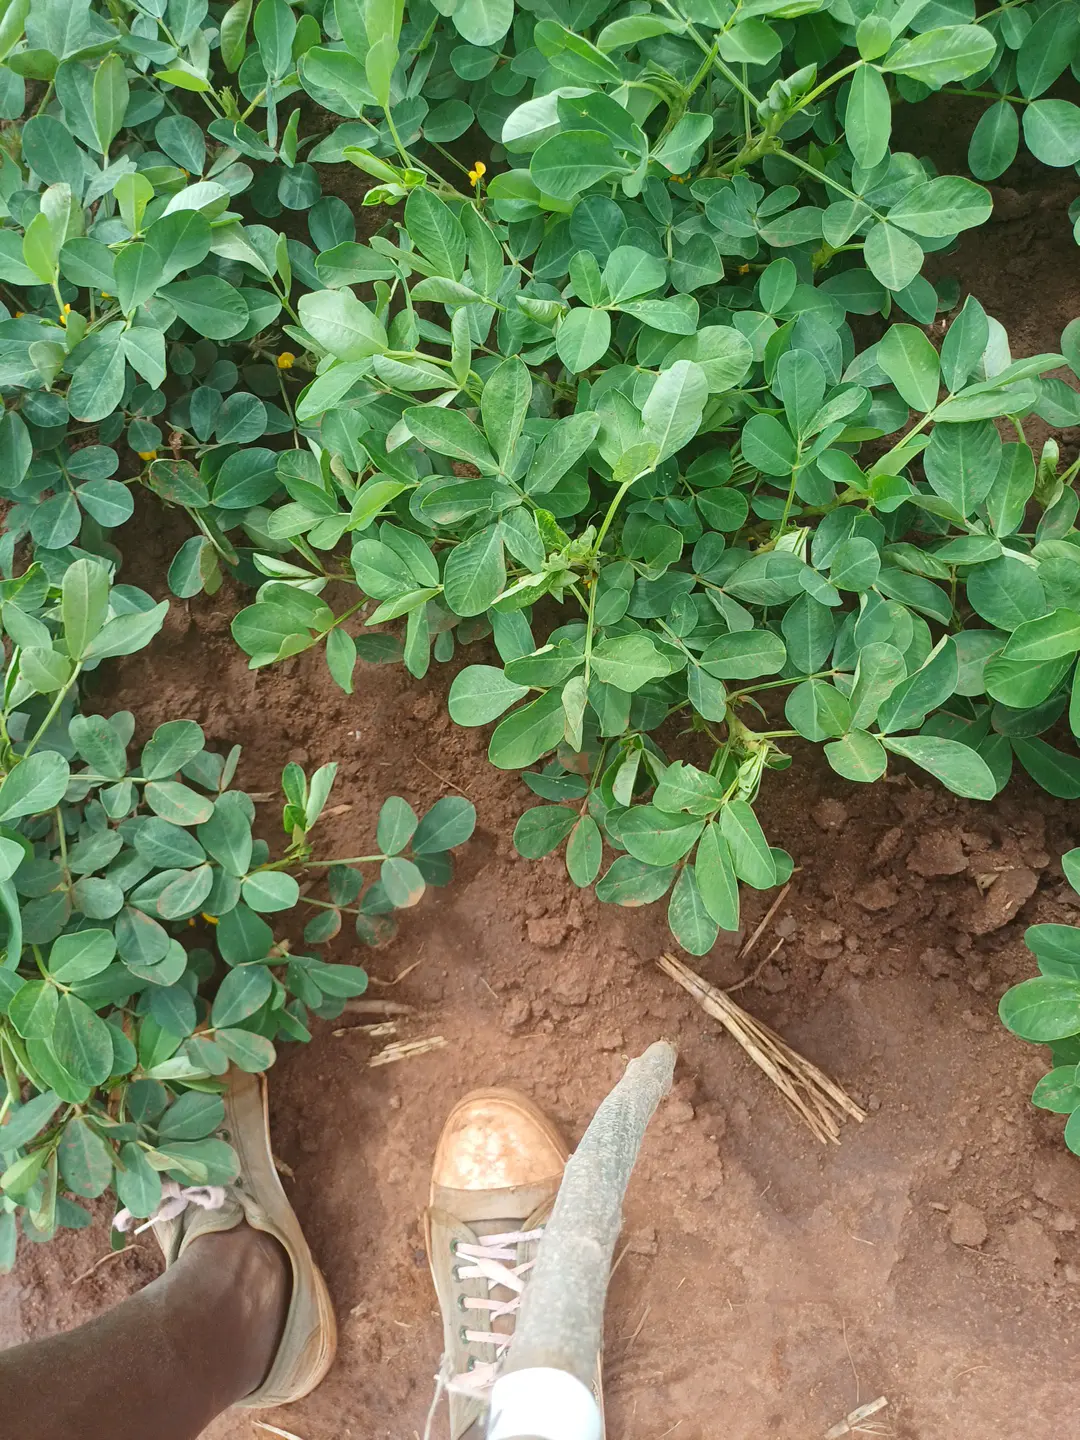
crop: groundnut
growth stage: flowering
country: Kenya
